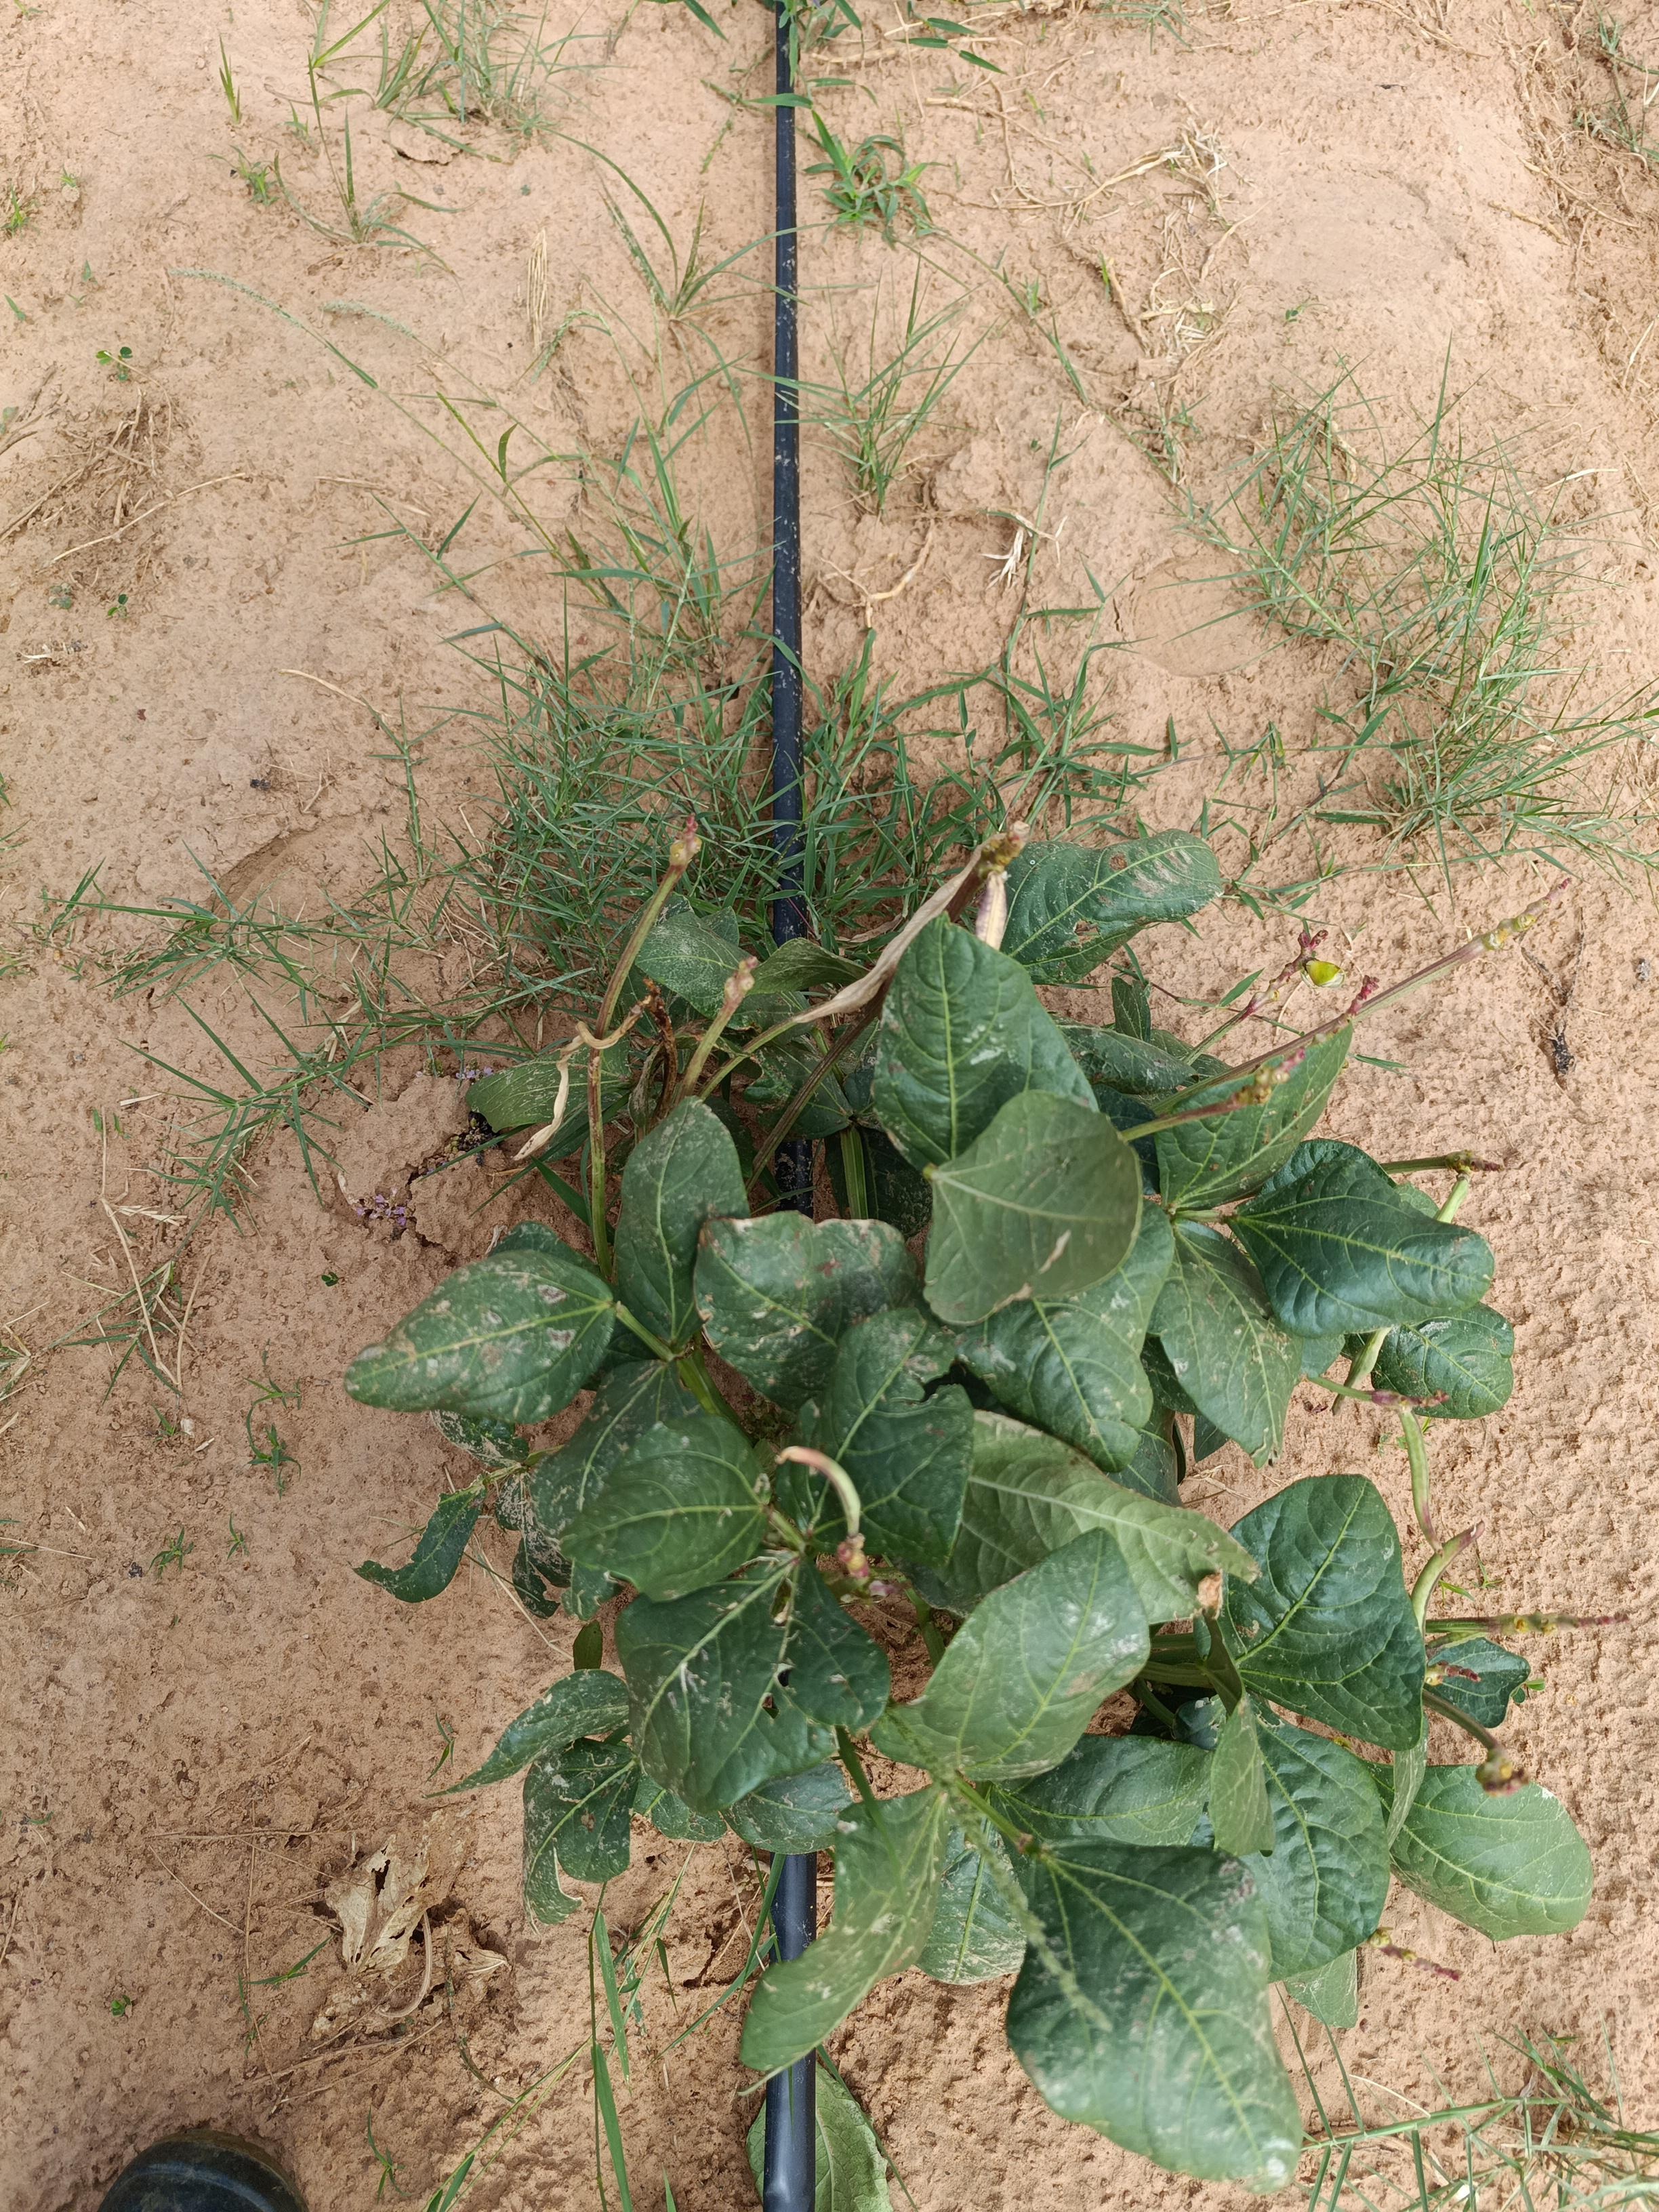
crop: cowpea
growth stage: development pod
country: Nigeria
